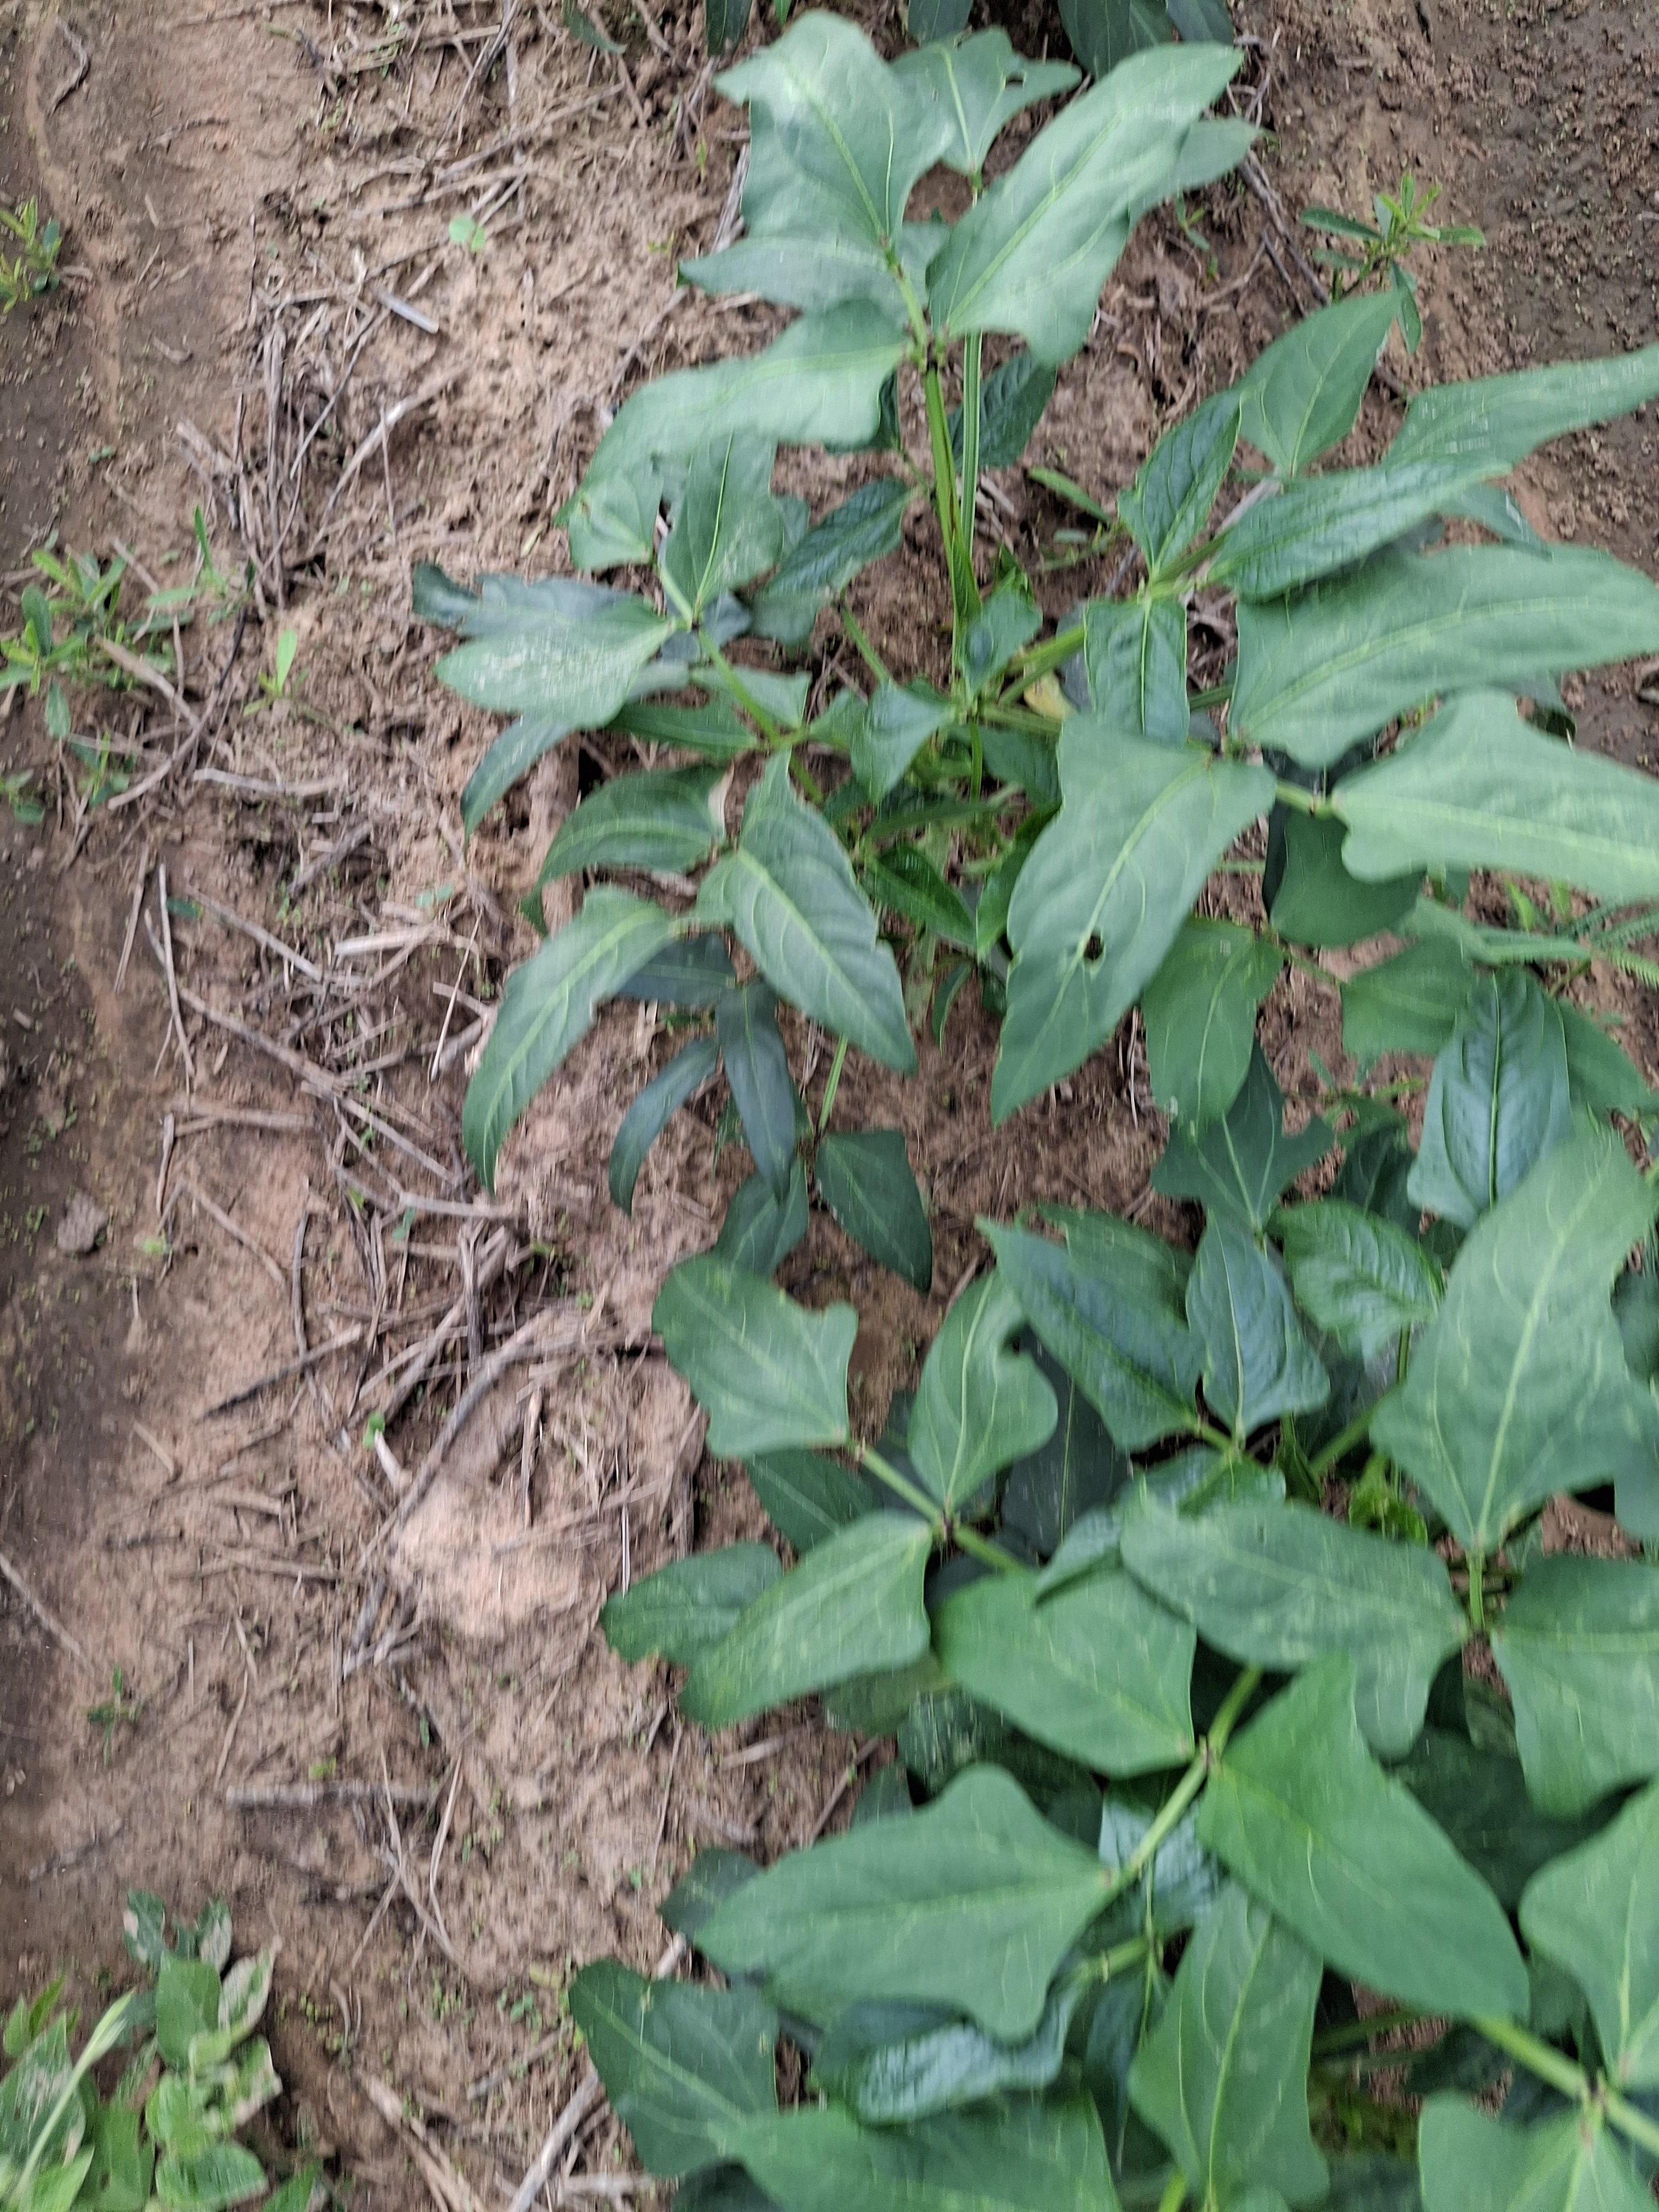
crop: cowpea
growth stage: vegetative
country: Nigeria
